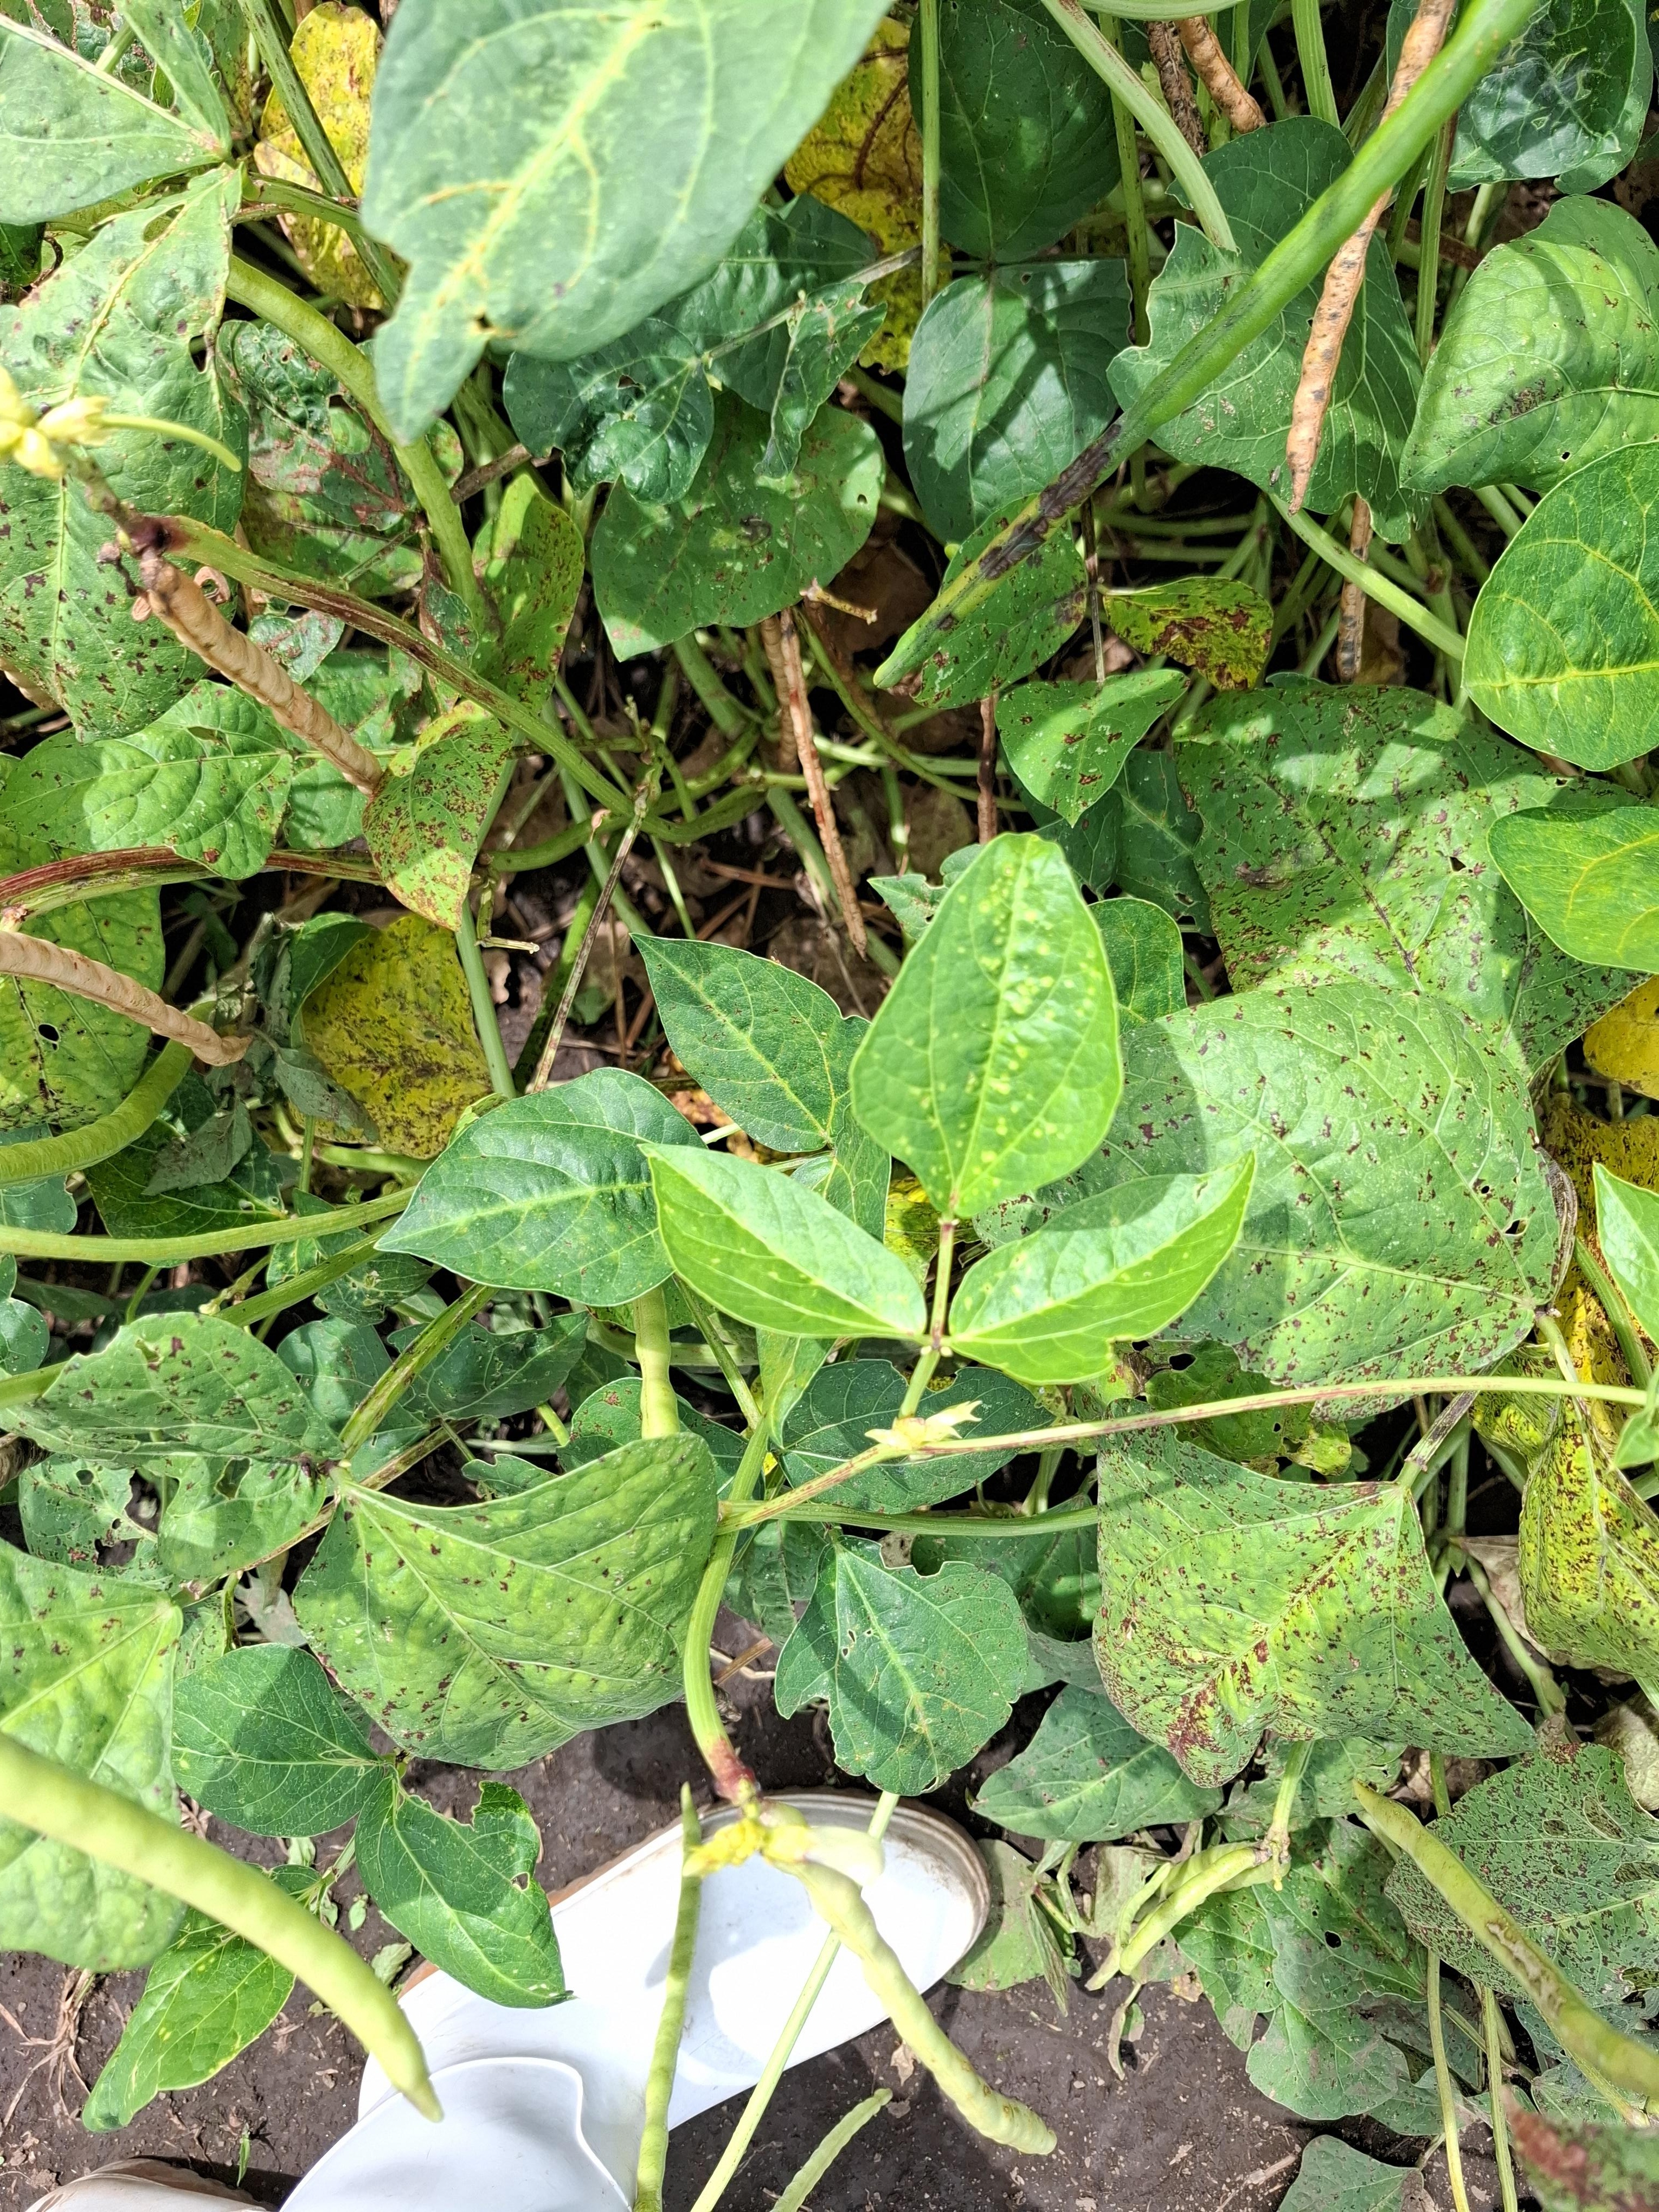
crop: cowpea
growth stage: development pod
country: Tanzania
